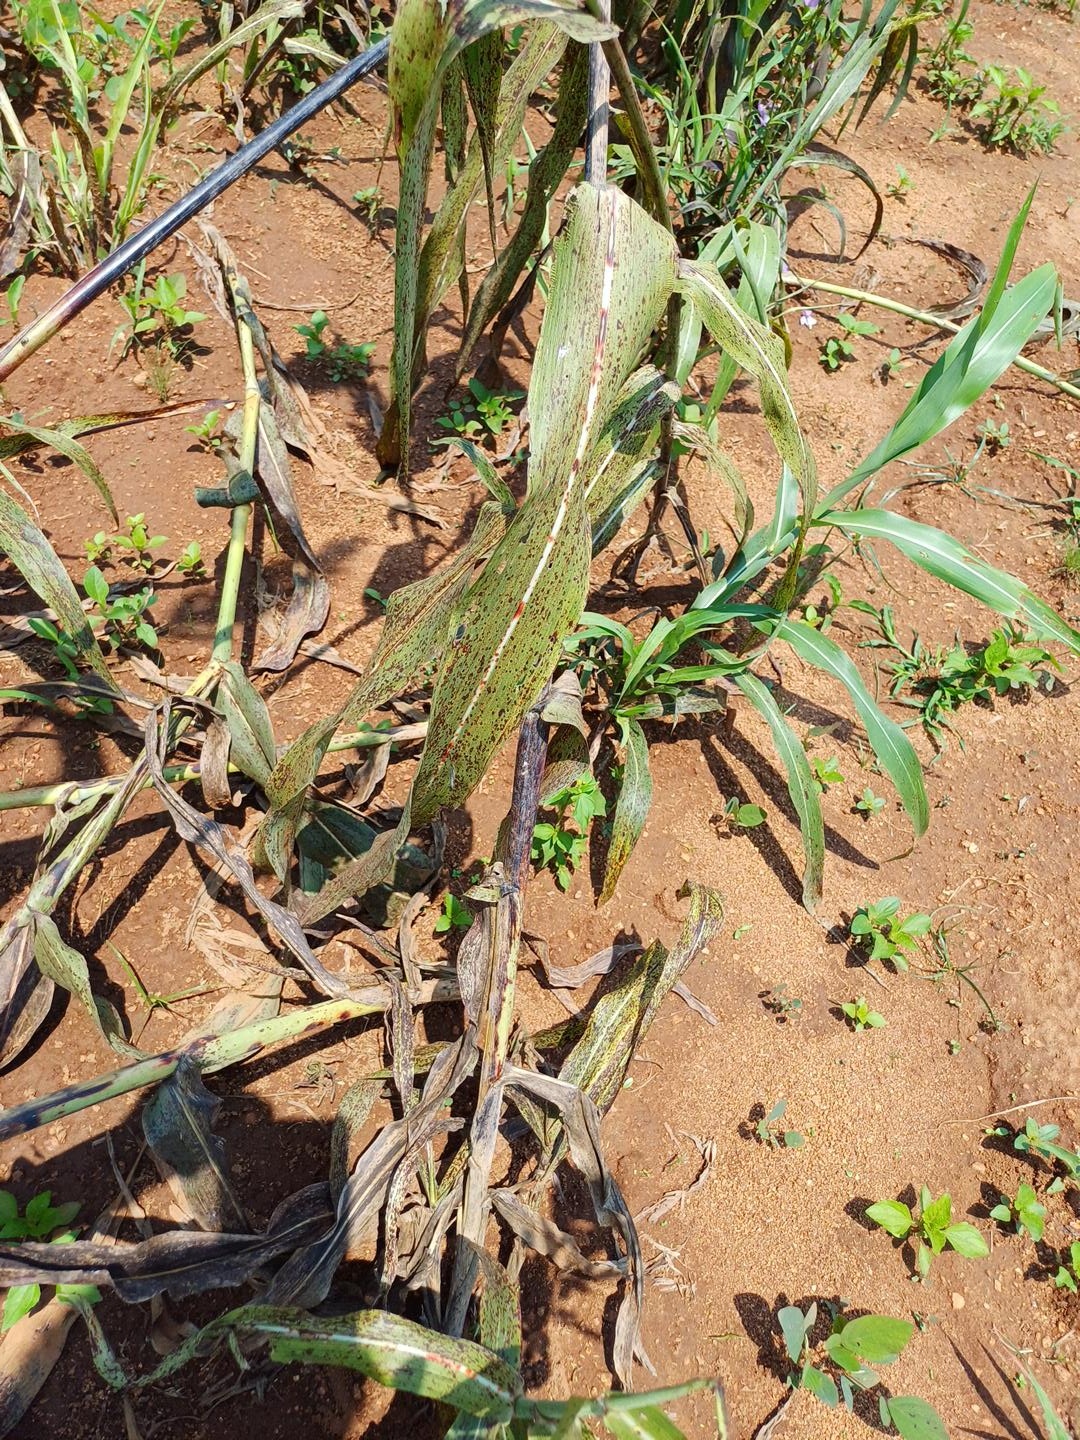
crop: sorghum
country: Kenya
